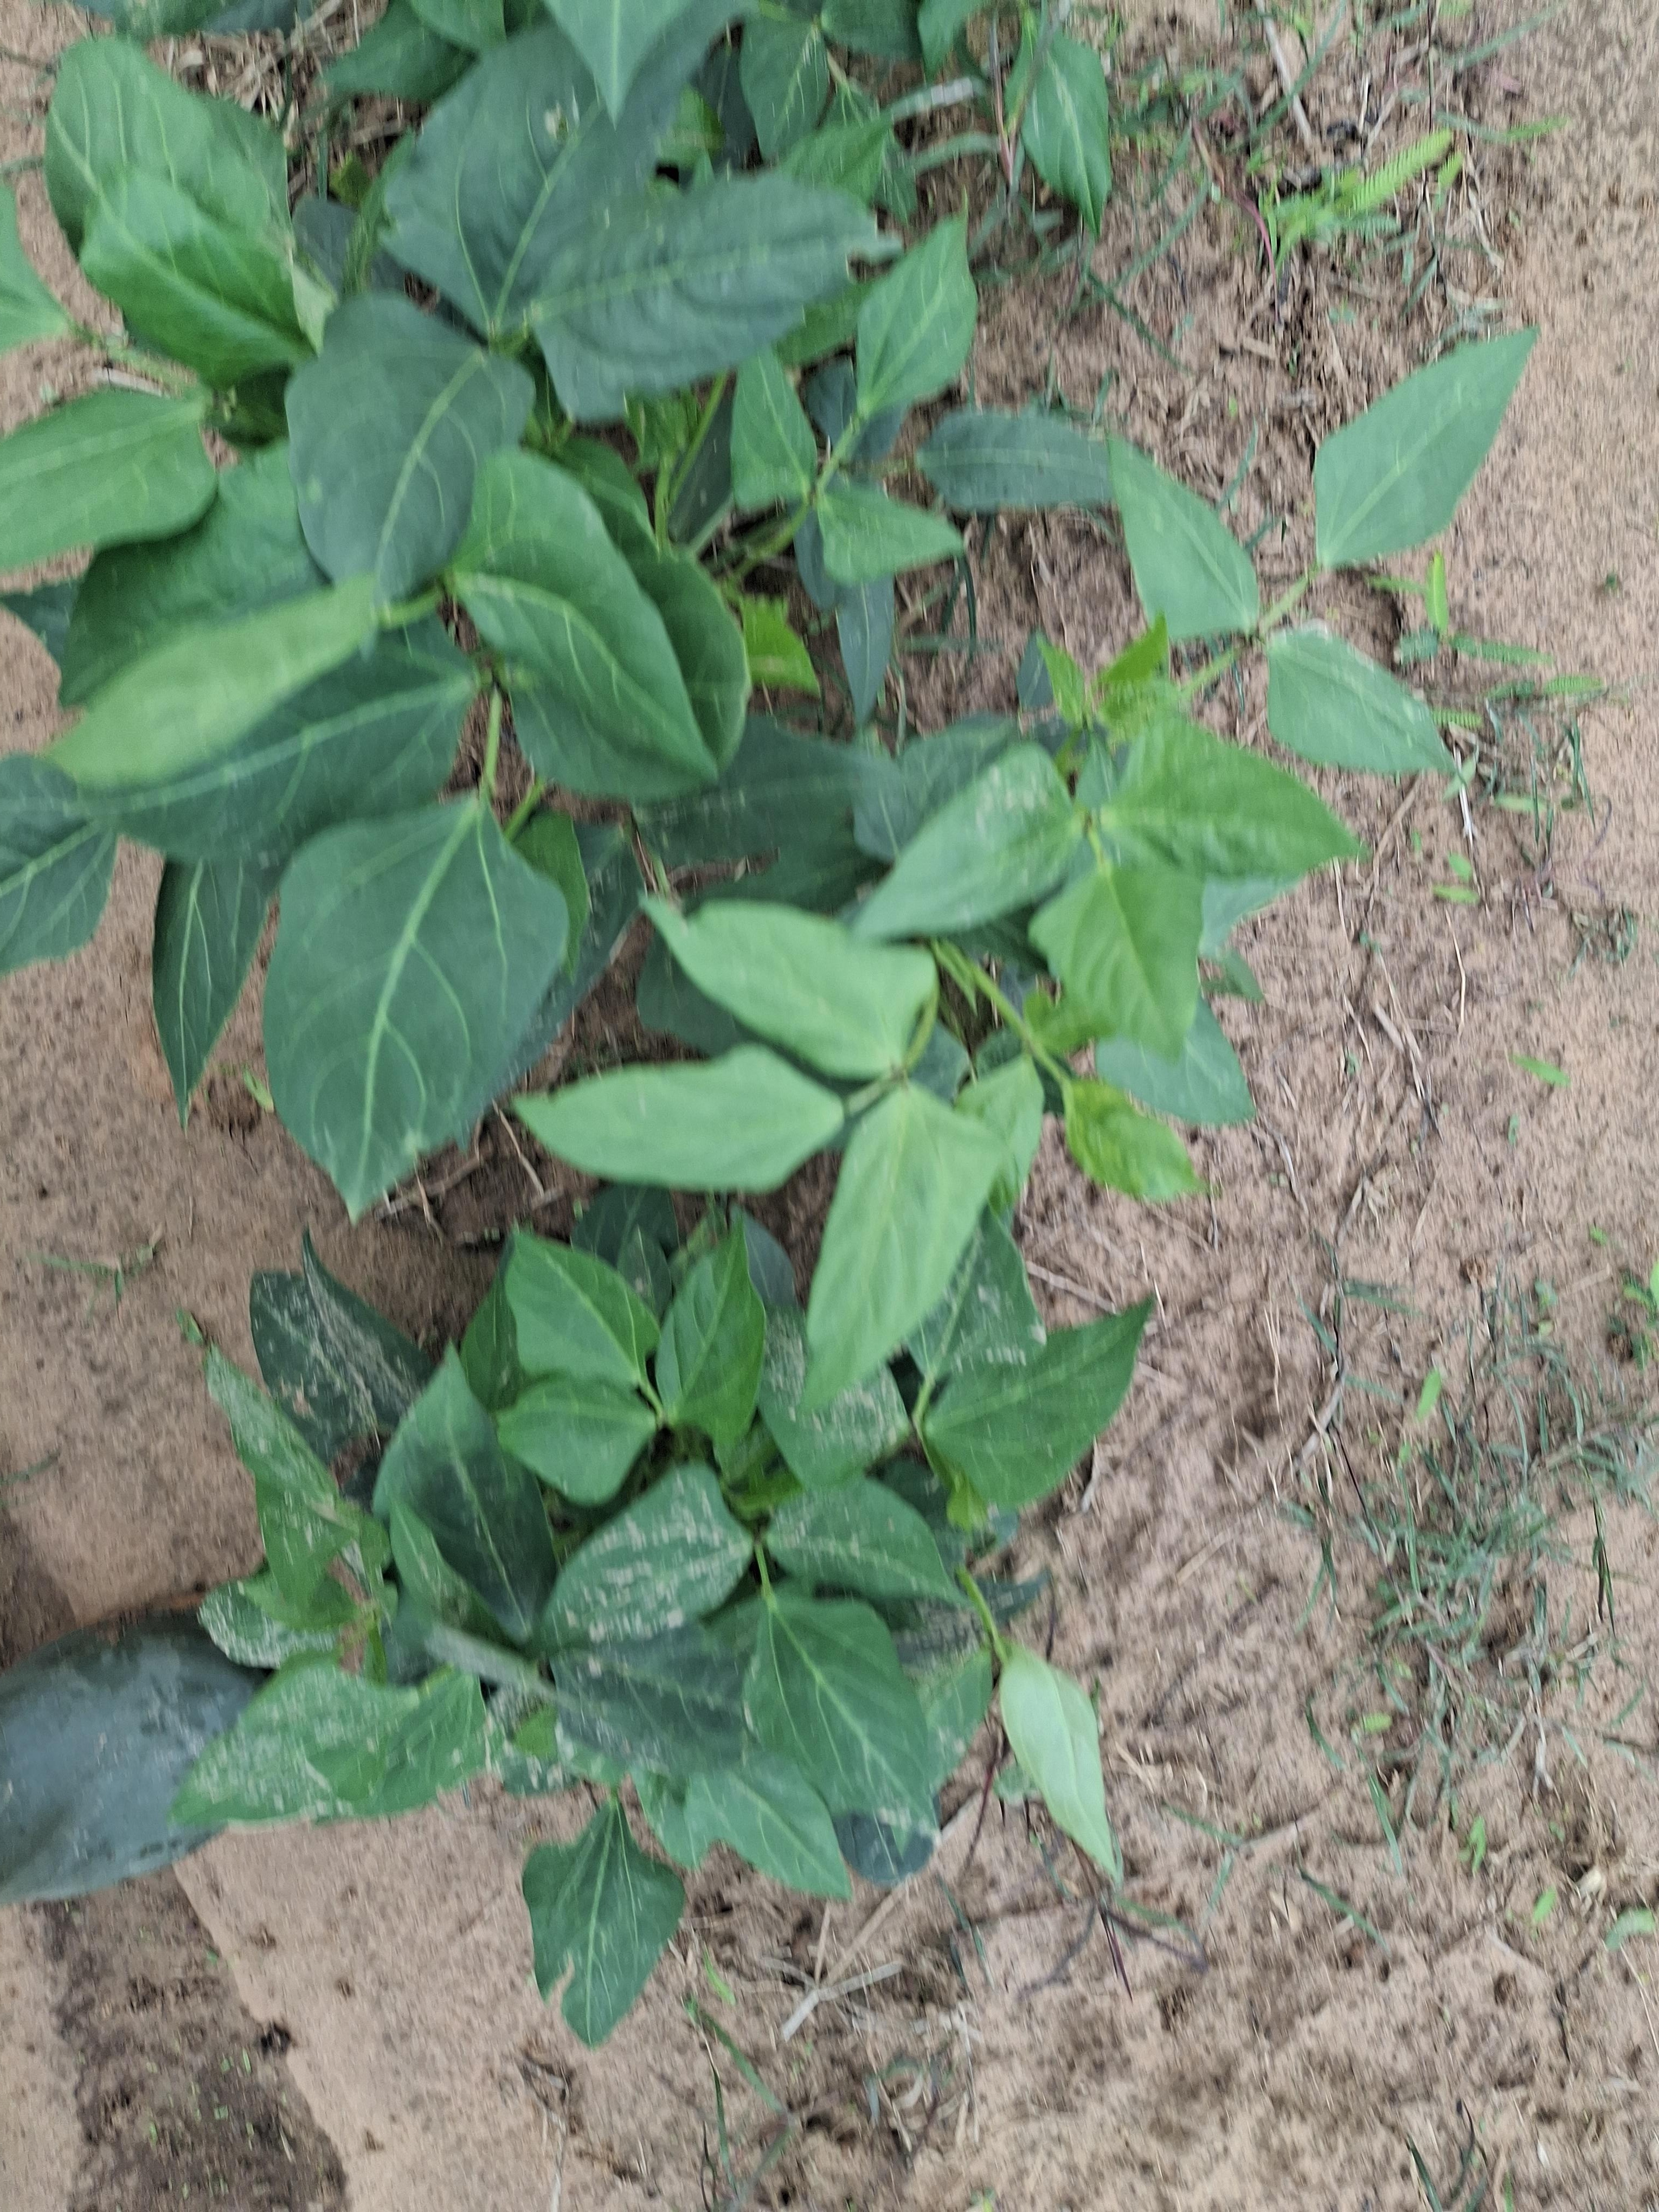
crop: cowpea
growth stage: vegetative
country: Nigeria
